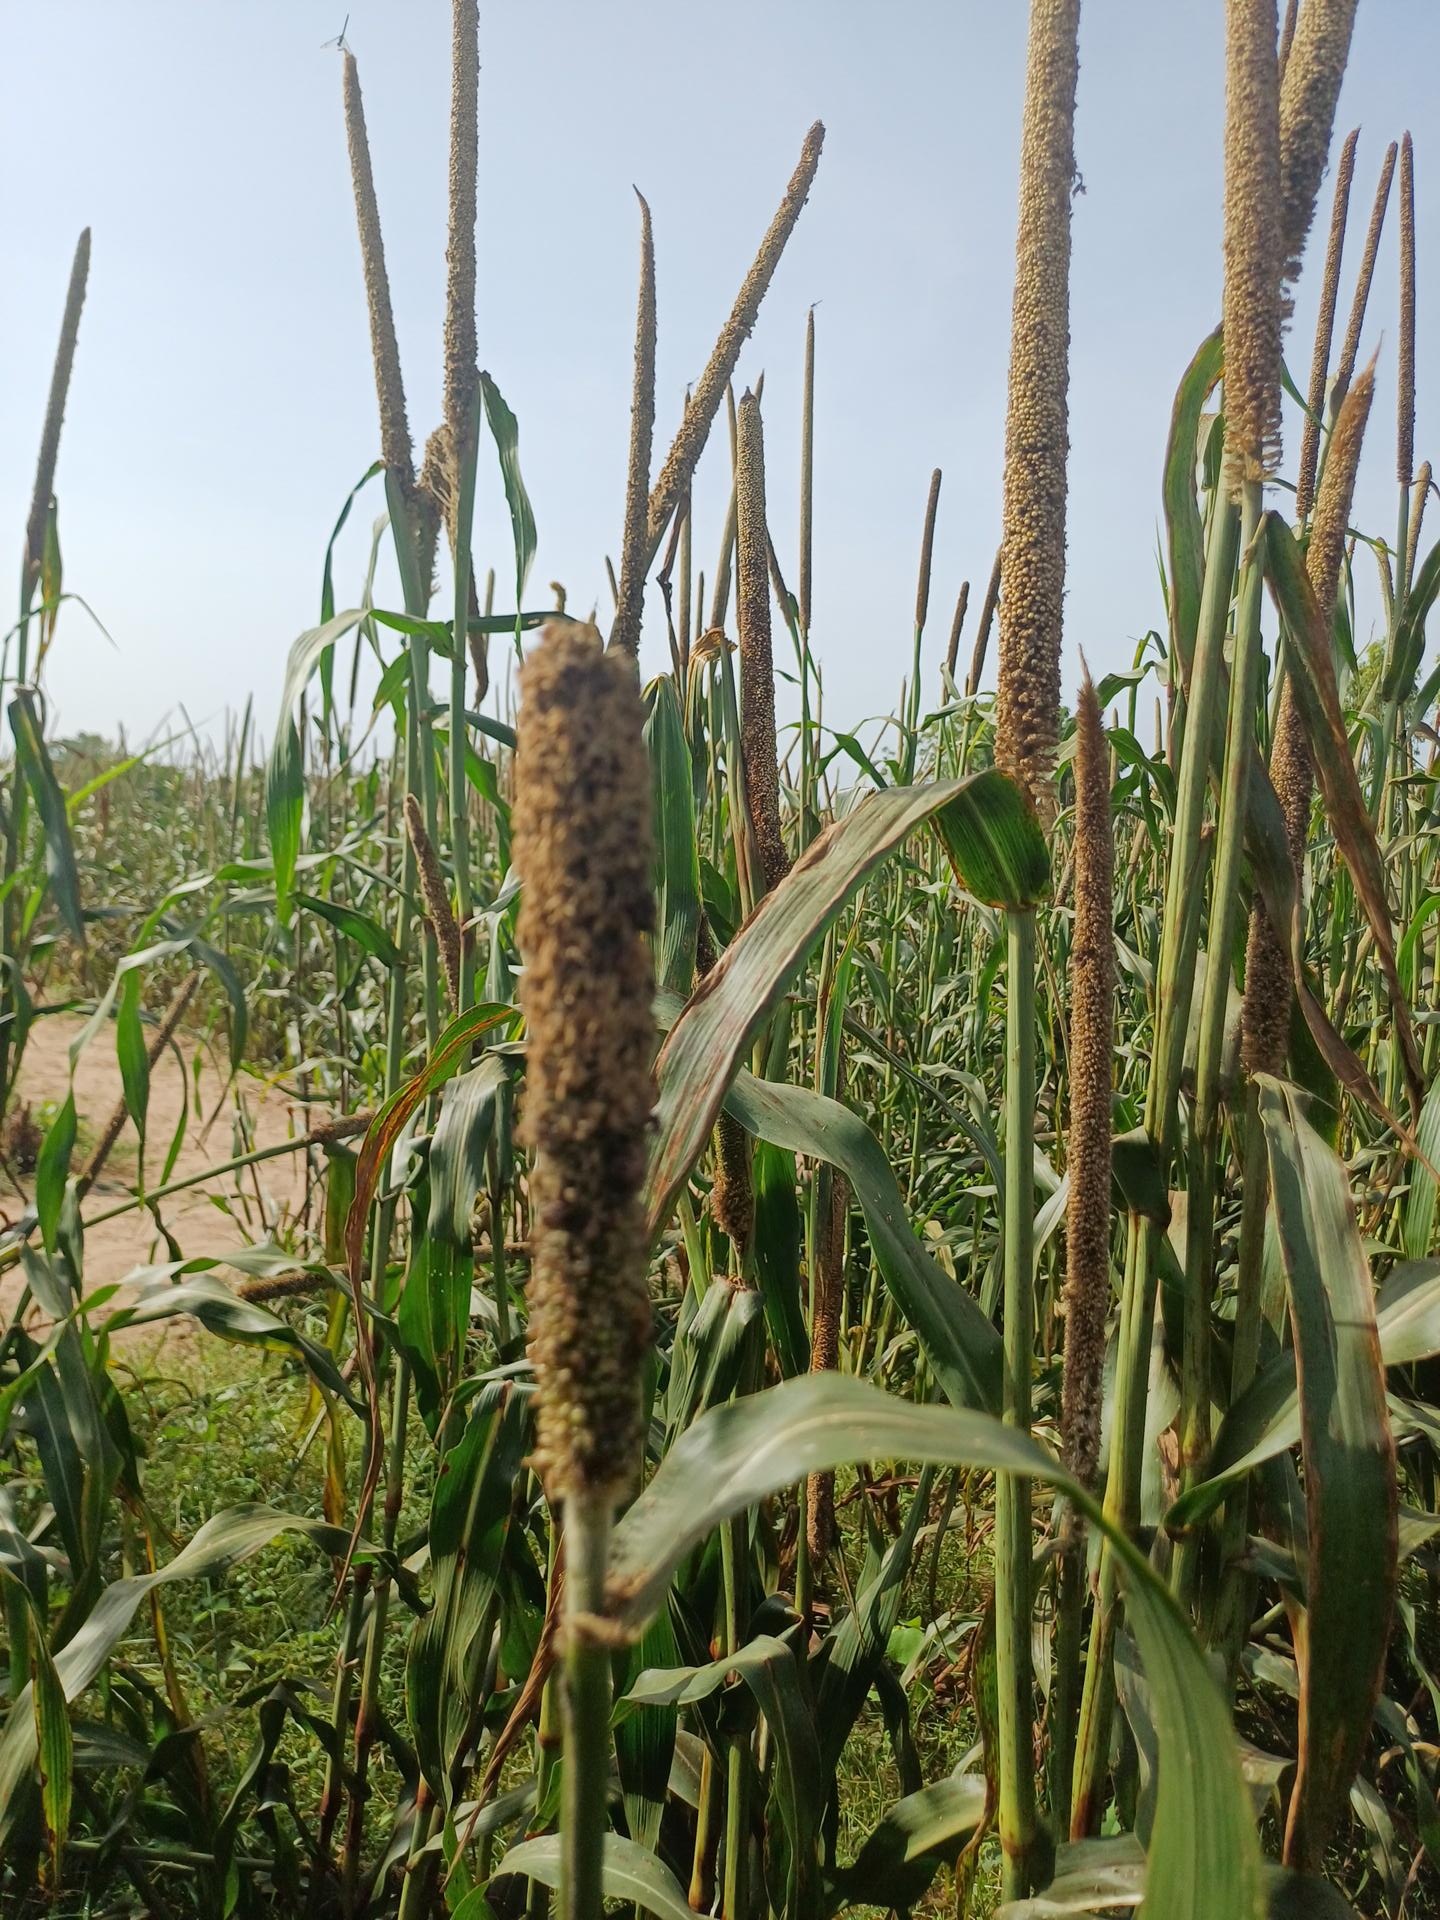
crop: pearl millet
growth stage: filling grain
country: Senegal
